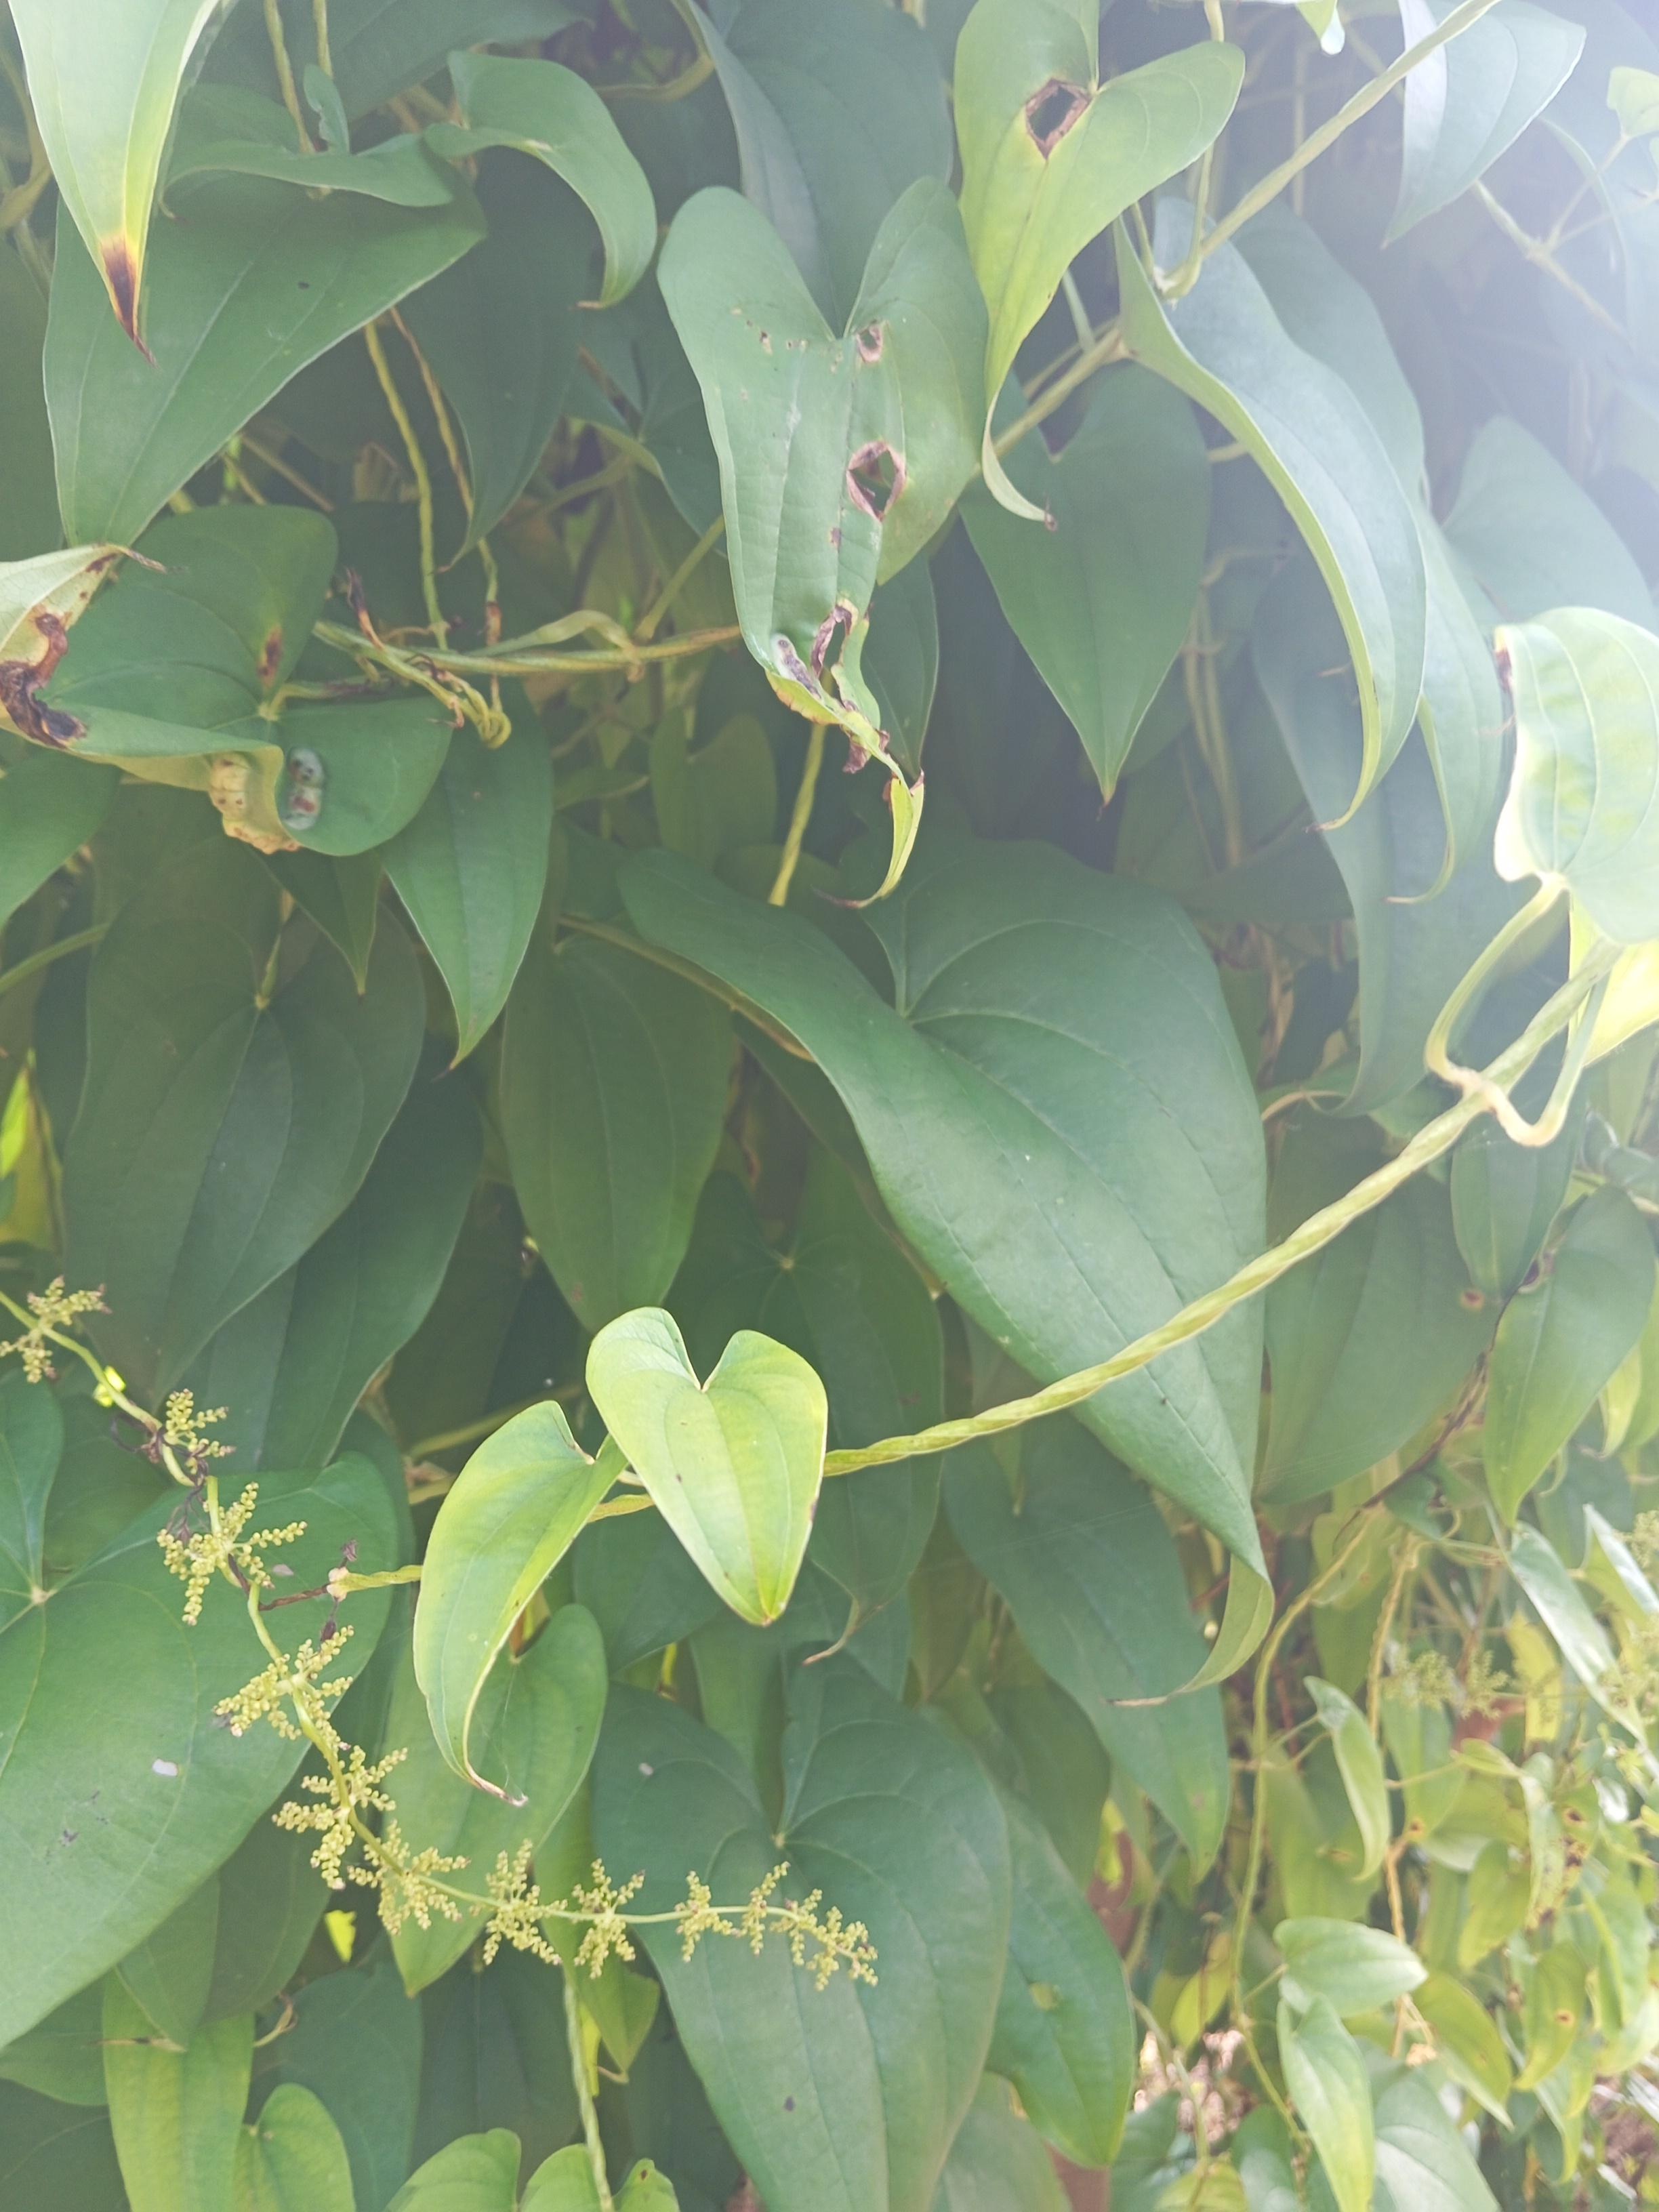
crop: yam
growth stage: vegetative
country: Nigeria
